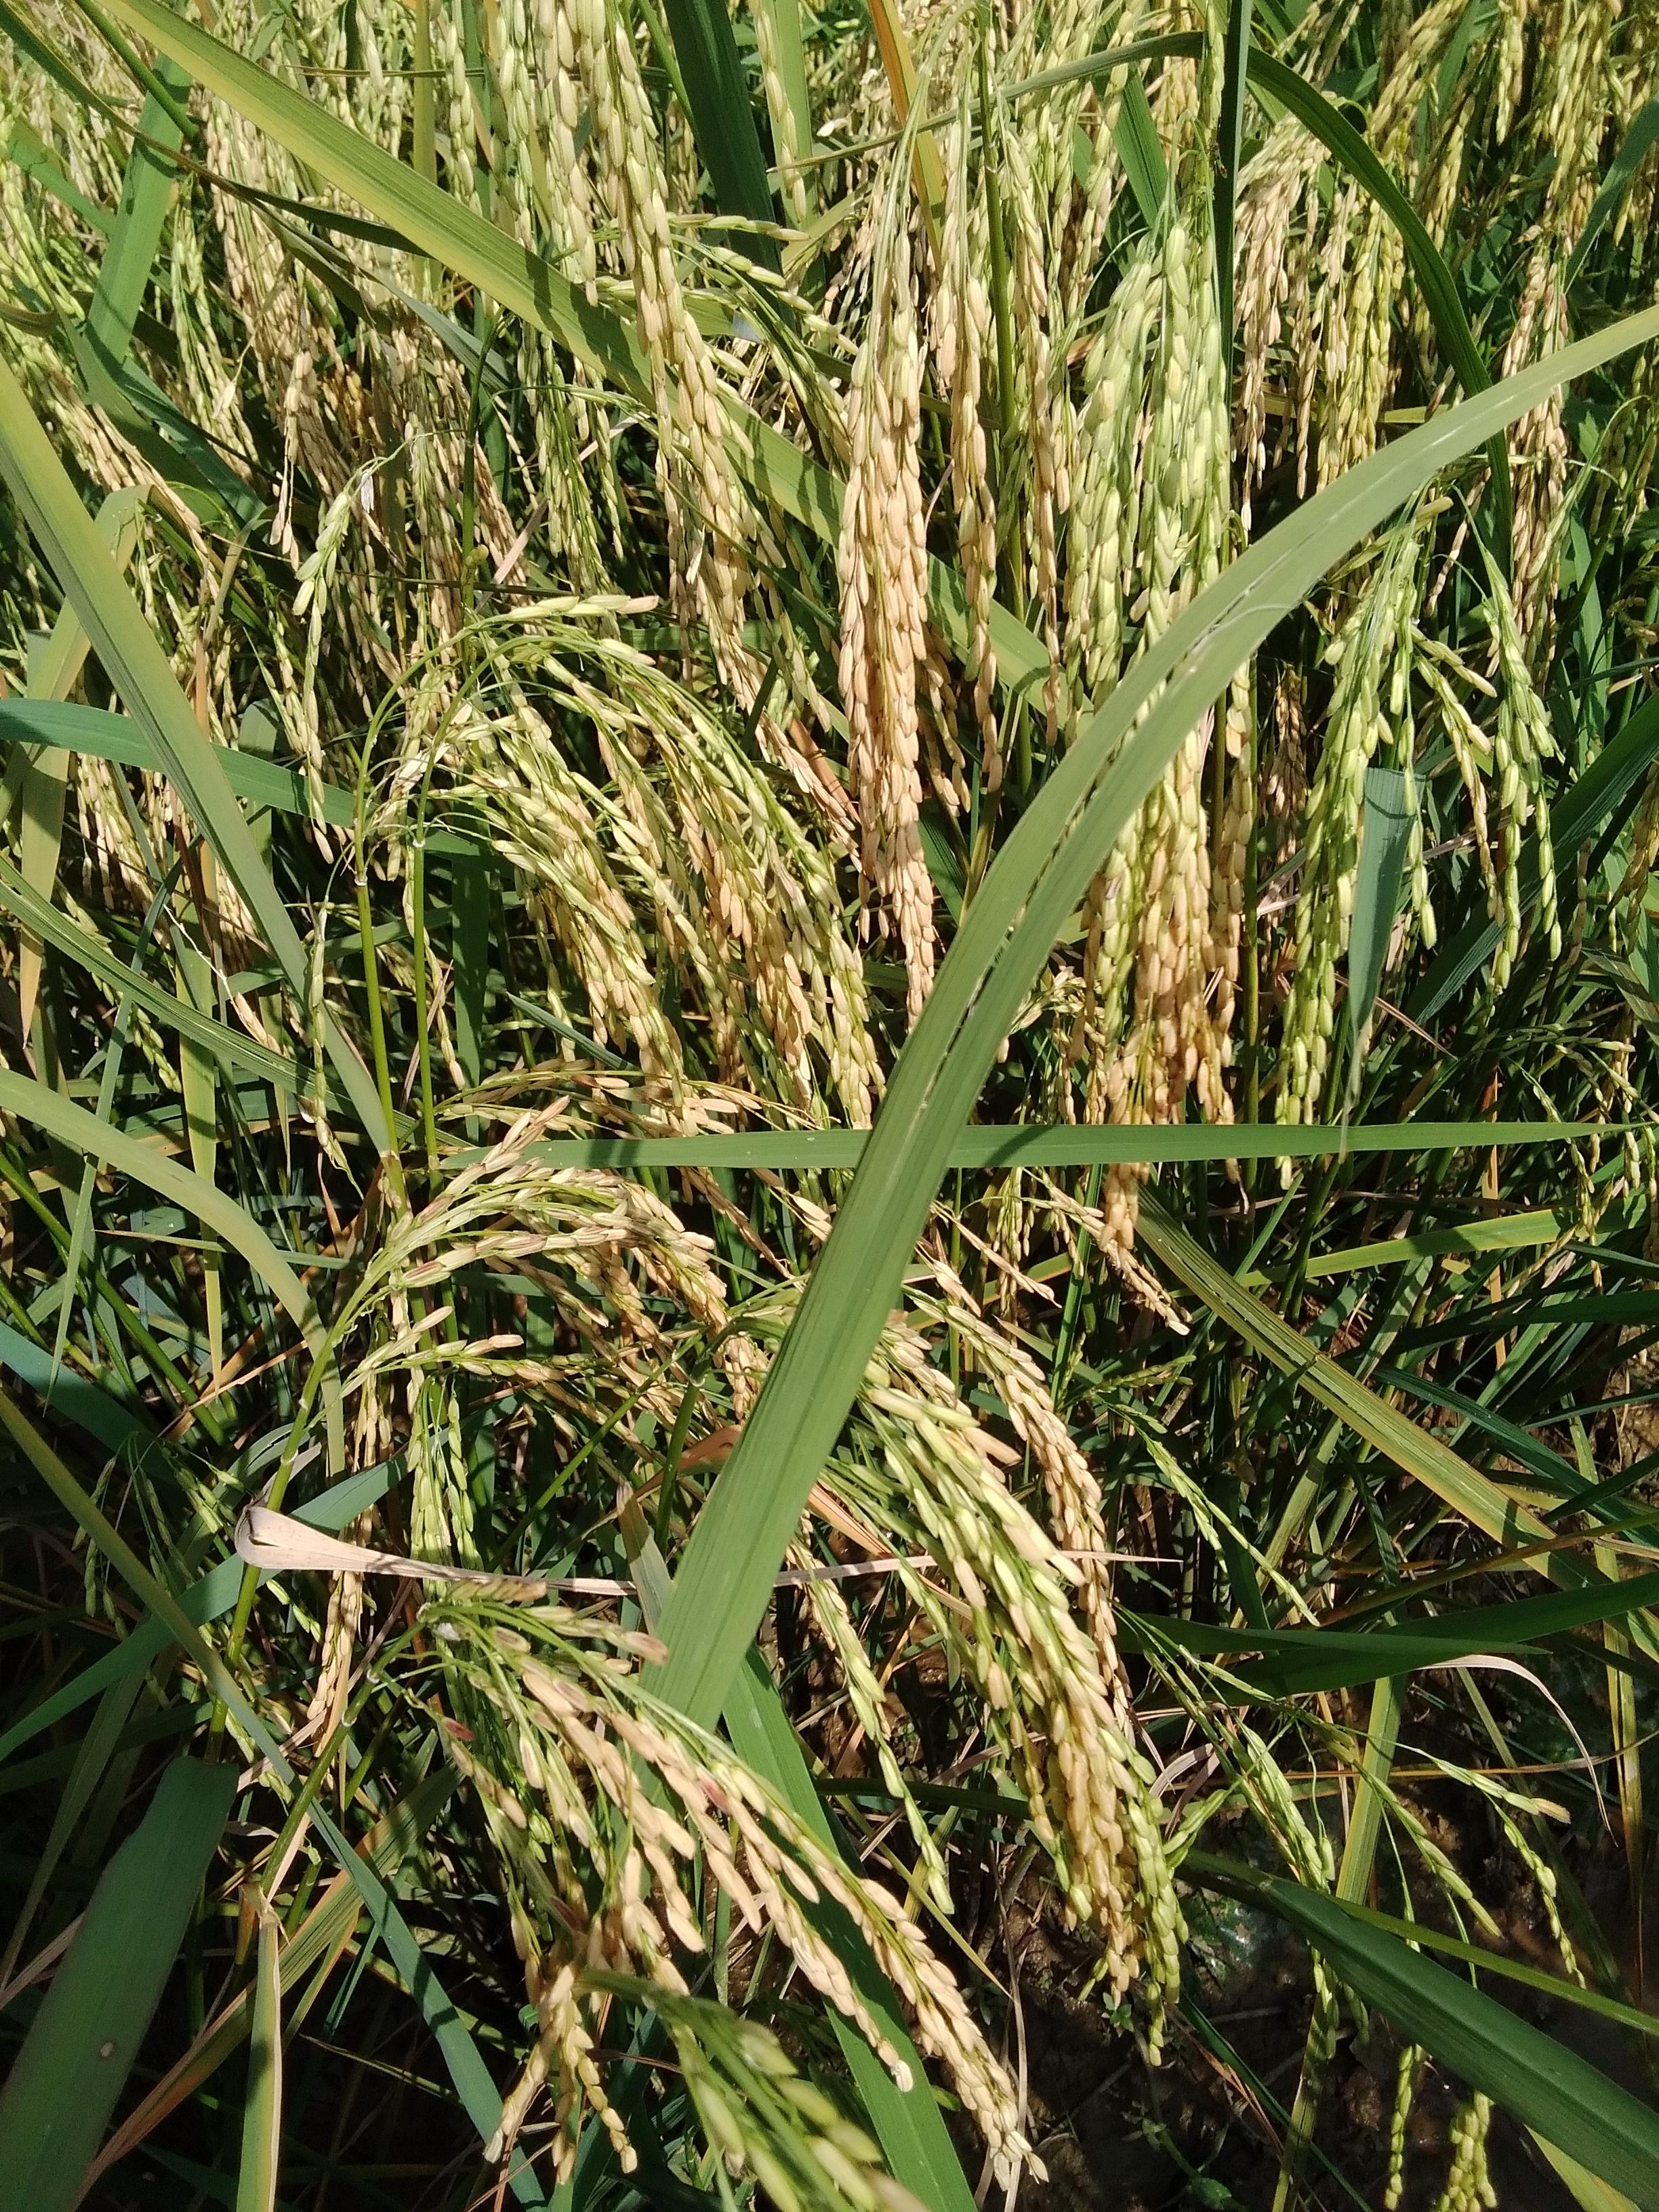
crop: rice
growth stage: ripening
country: Nigeria
